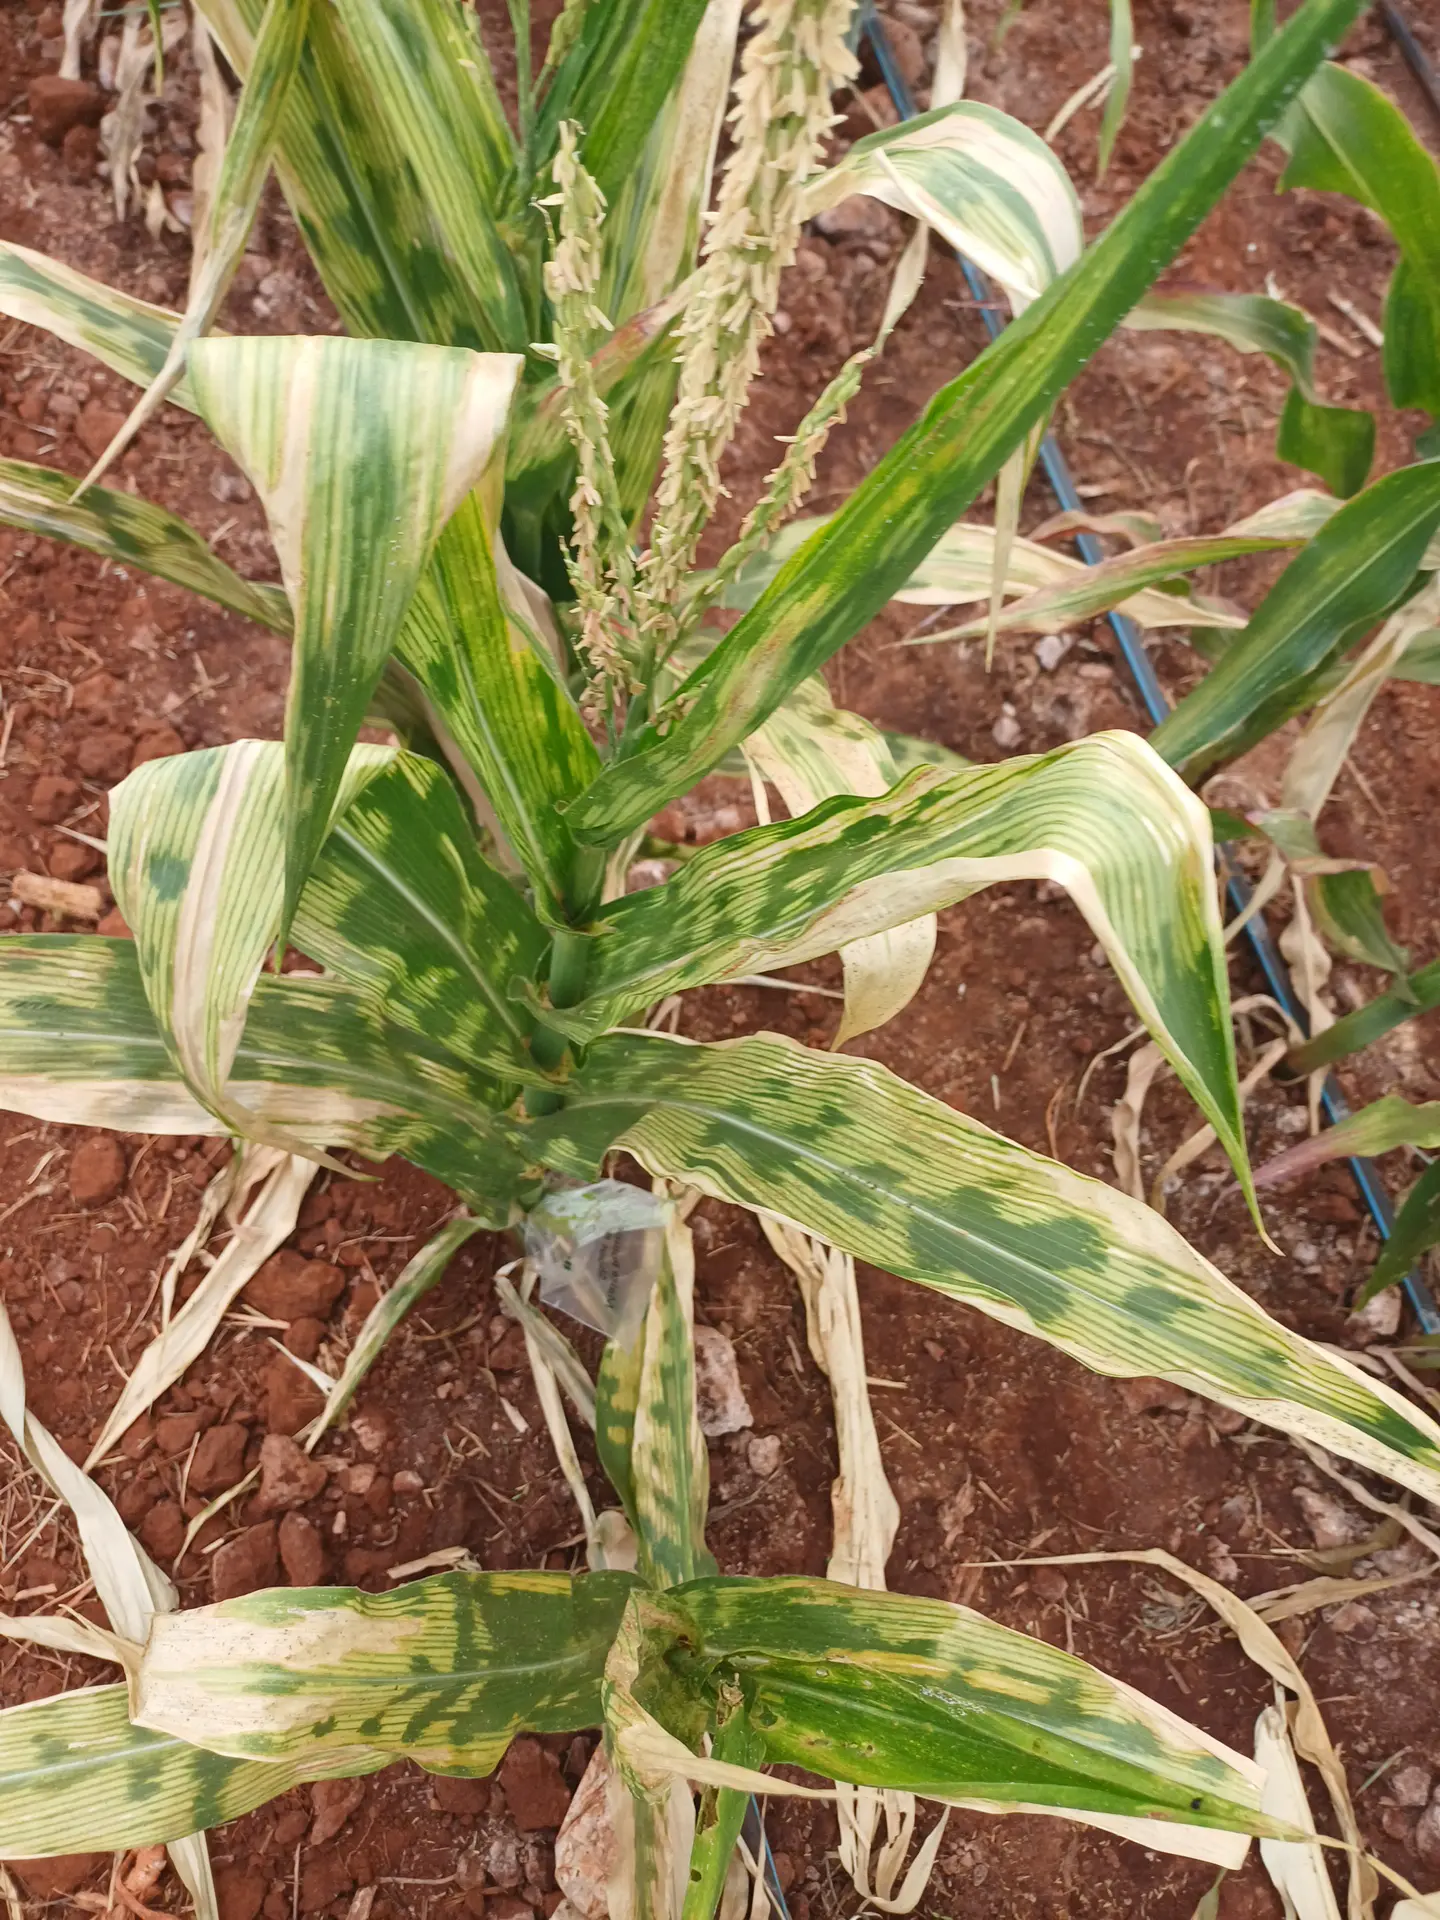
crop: maize
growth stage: flowering
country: Kenya
